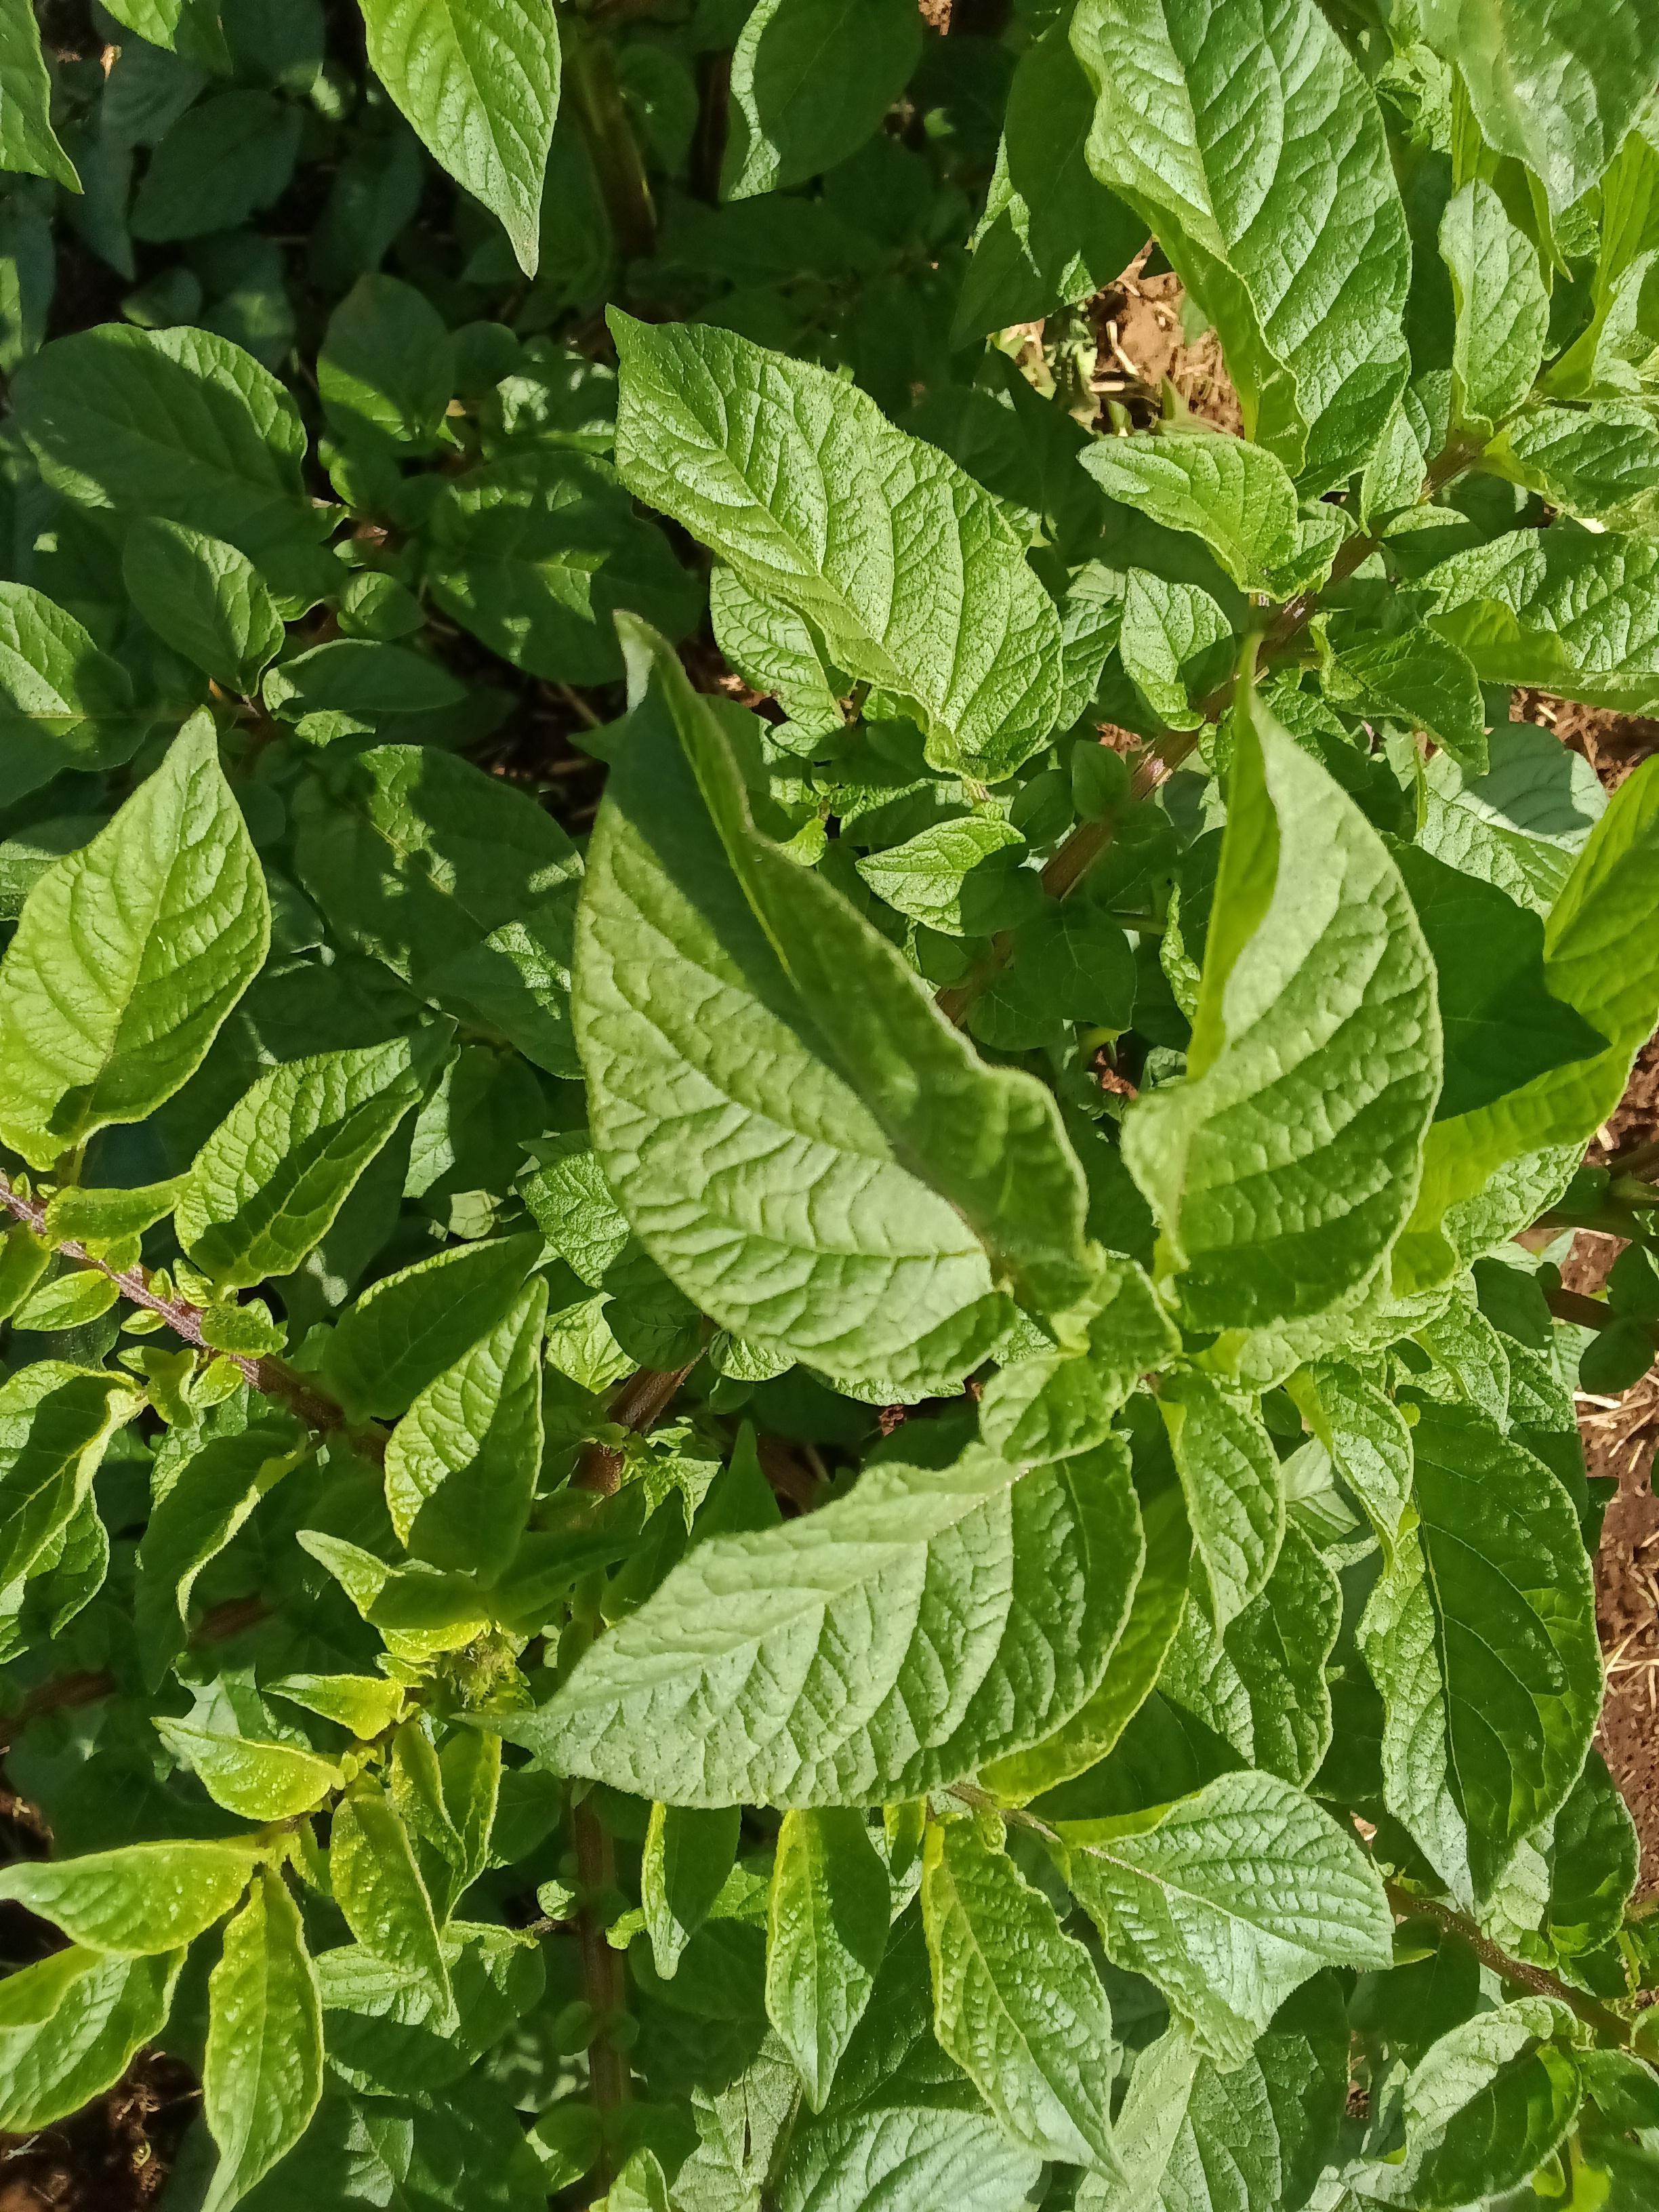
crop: potato
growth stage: vegetative
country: Kenya
